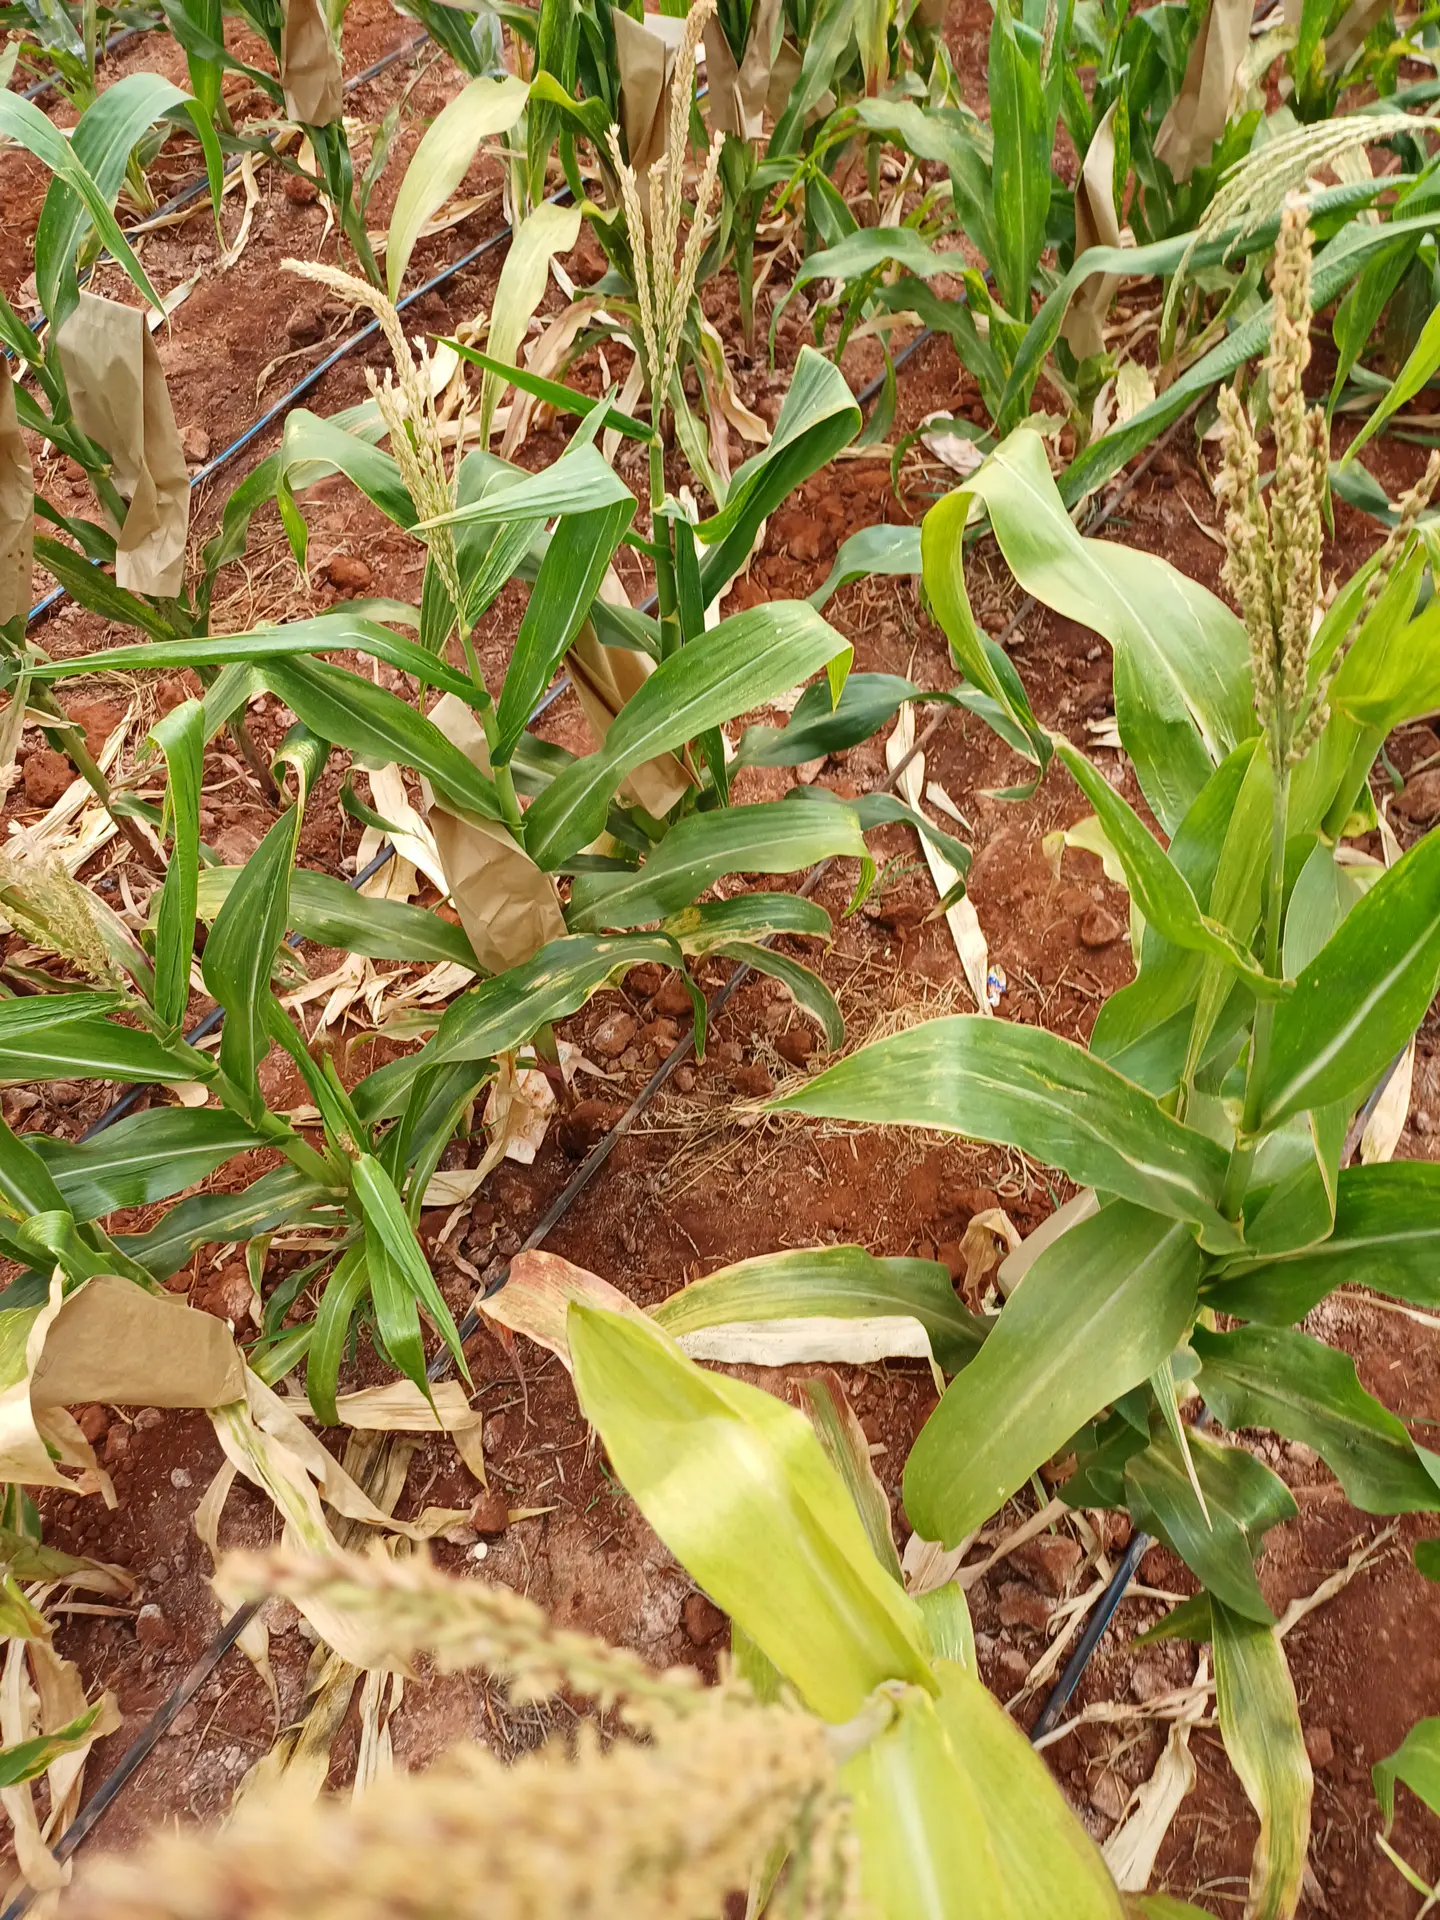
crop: maize
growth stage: flowering
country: Kenya
